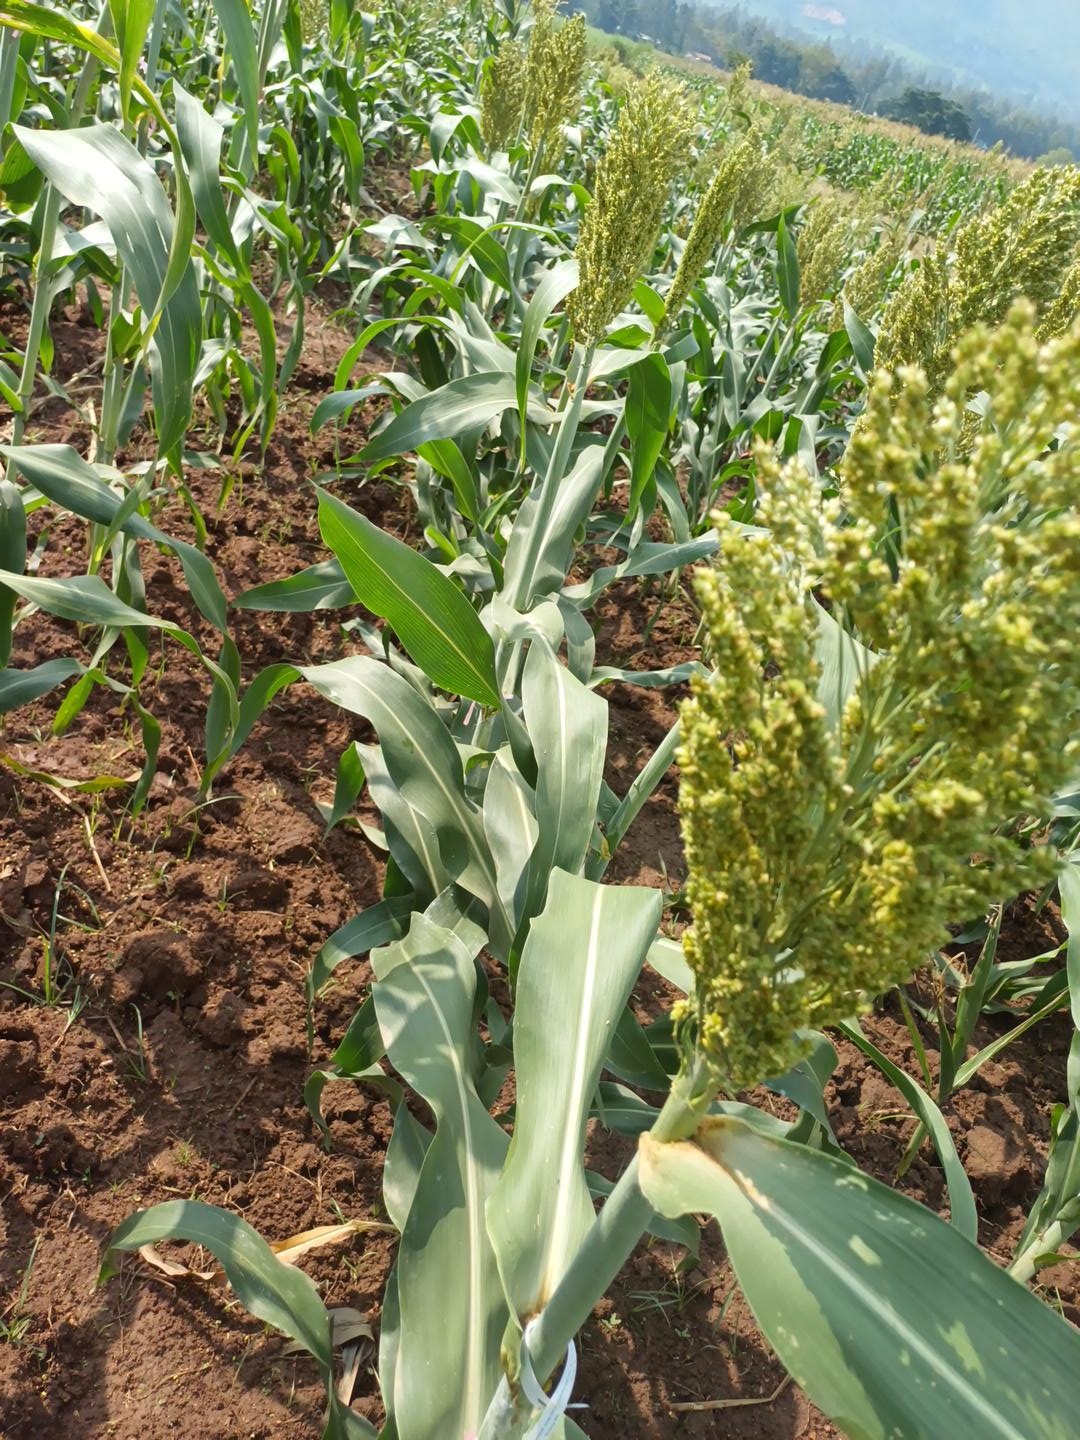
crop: sorghum
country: Kenya
